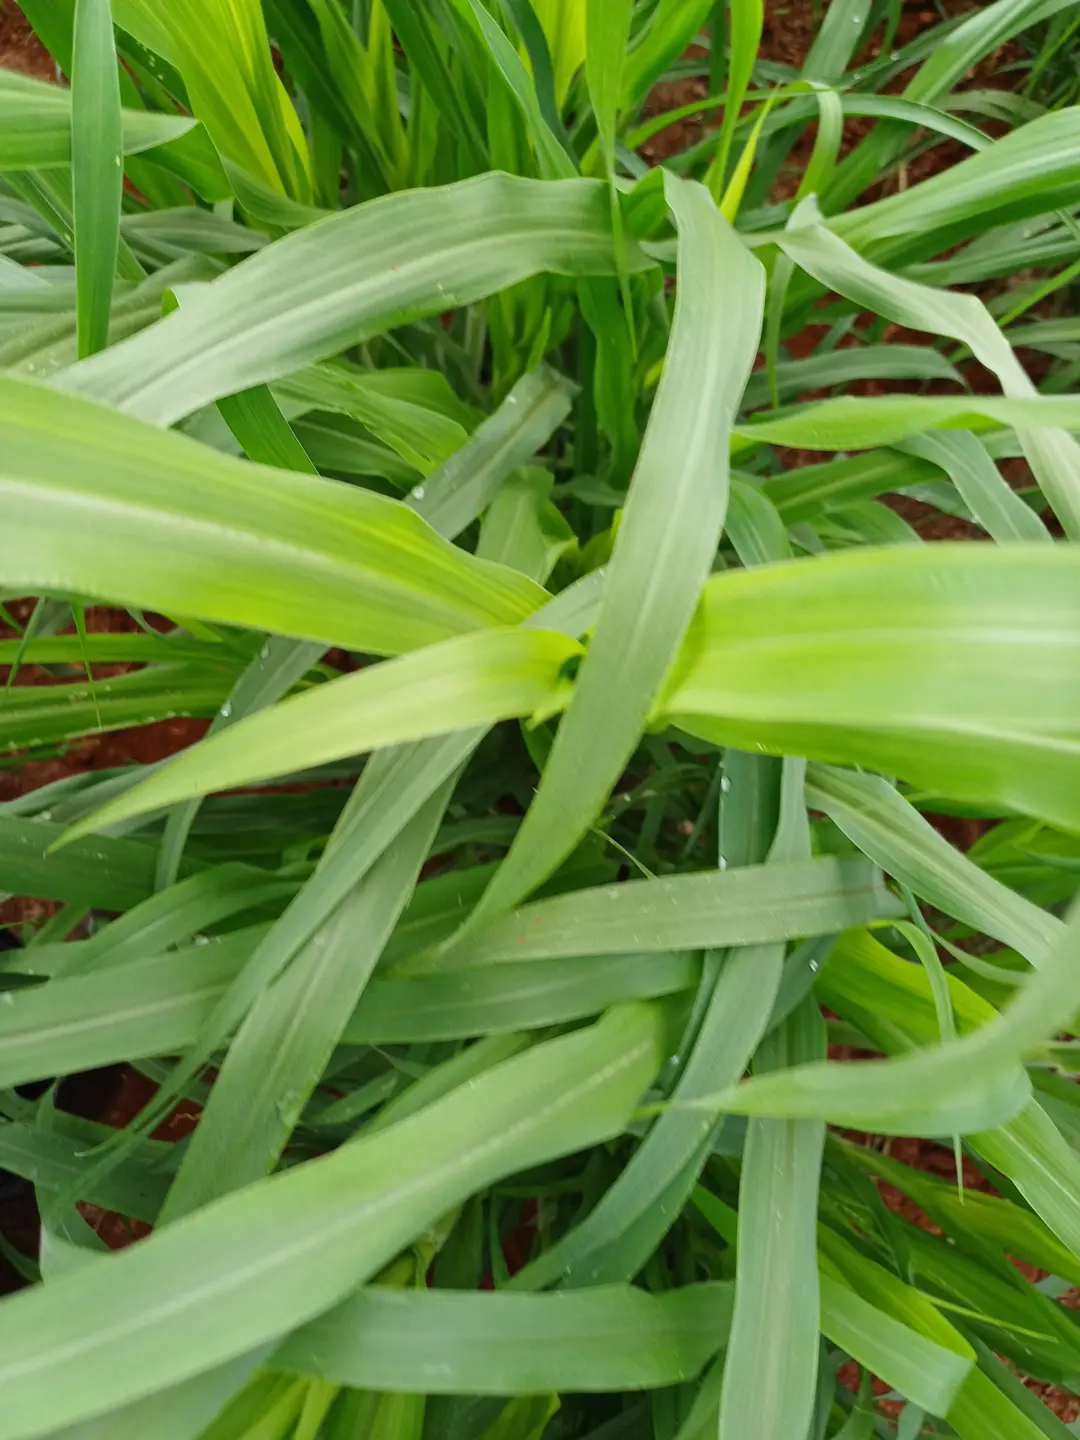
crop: pearl millet
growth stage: vegetative
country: Kenya
